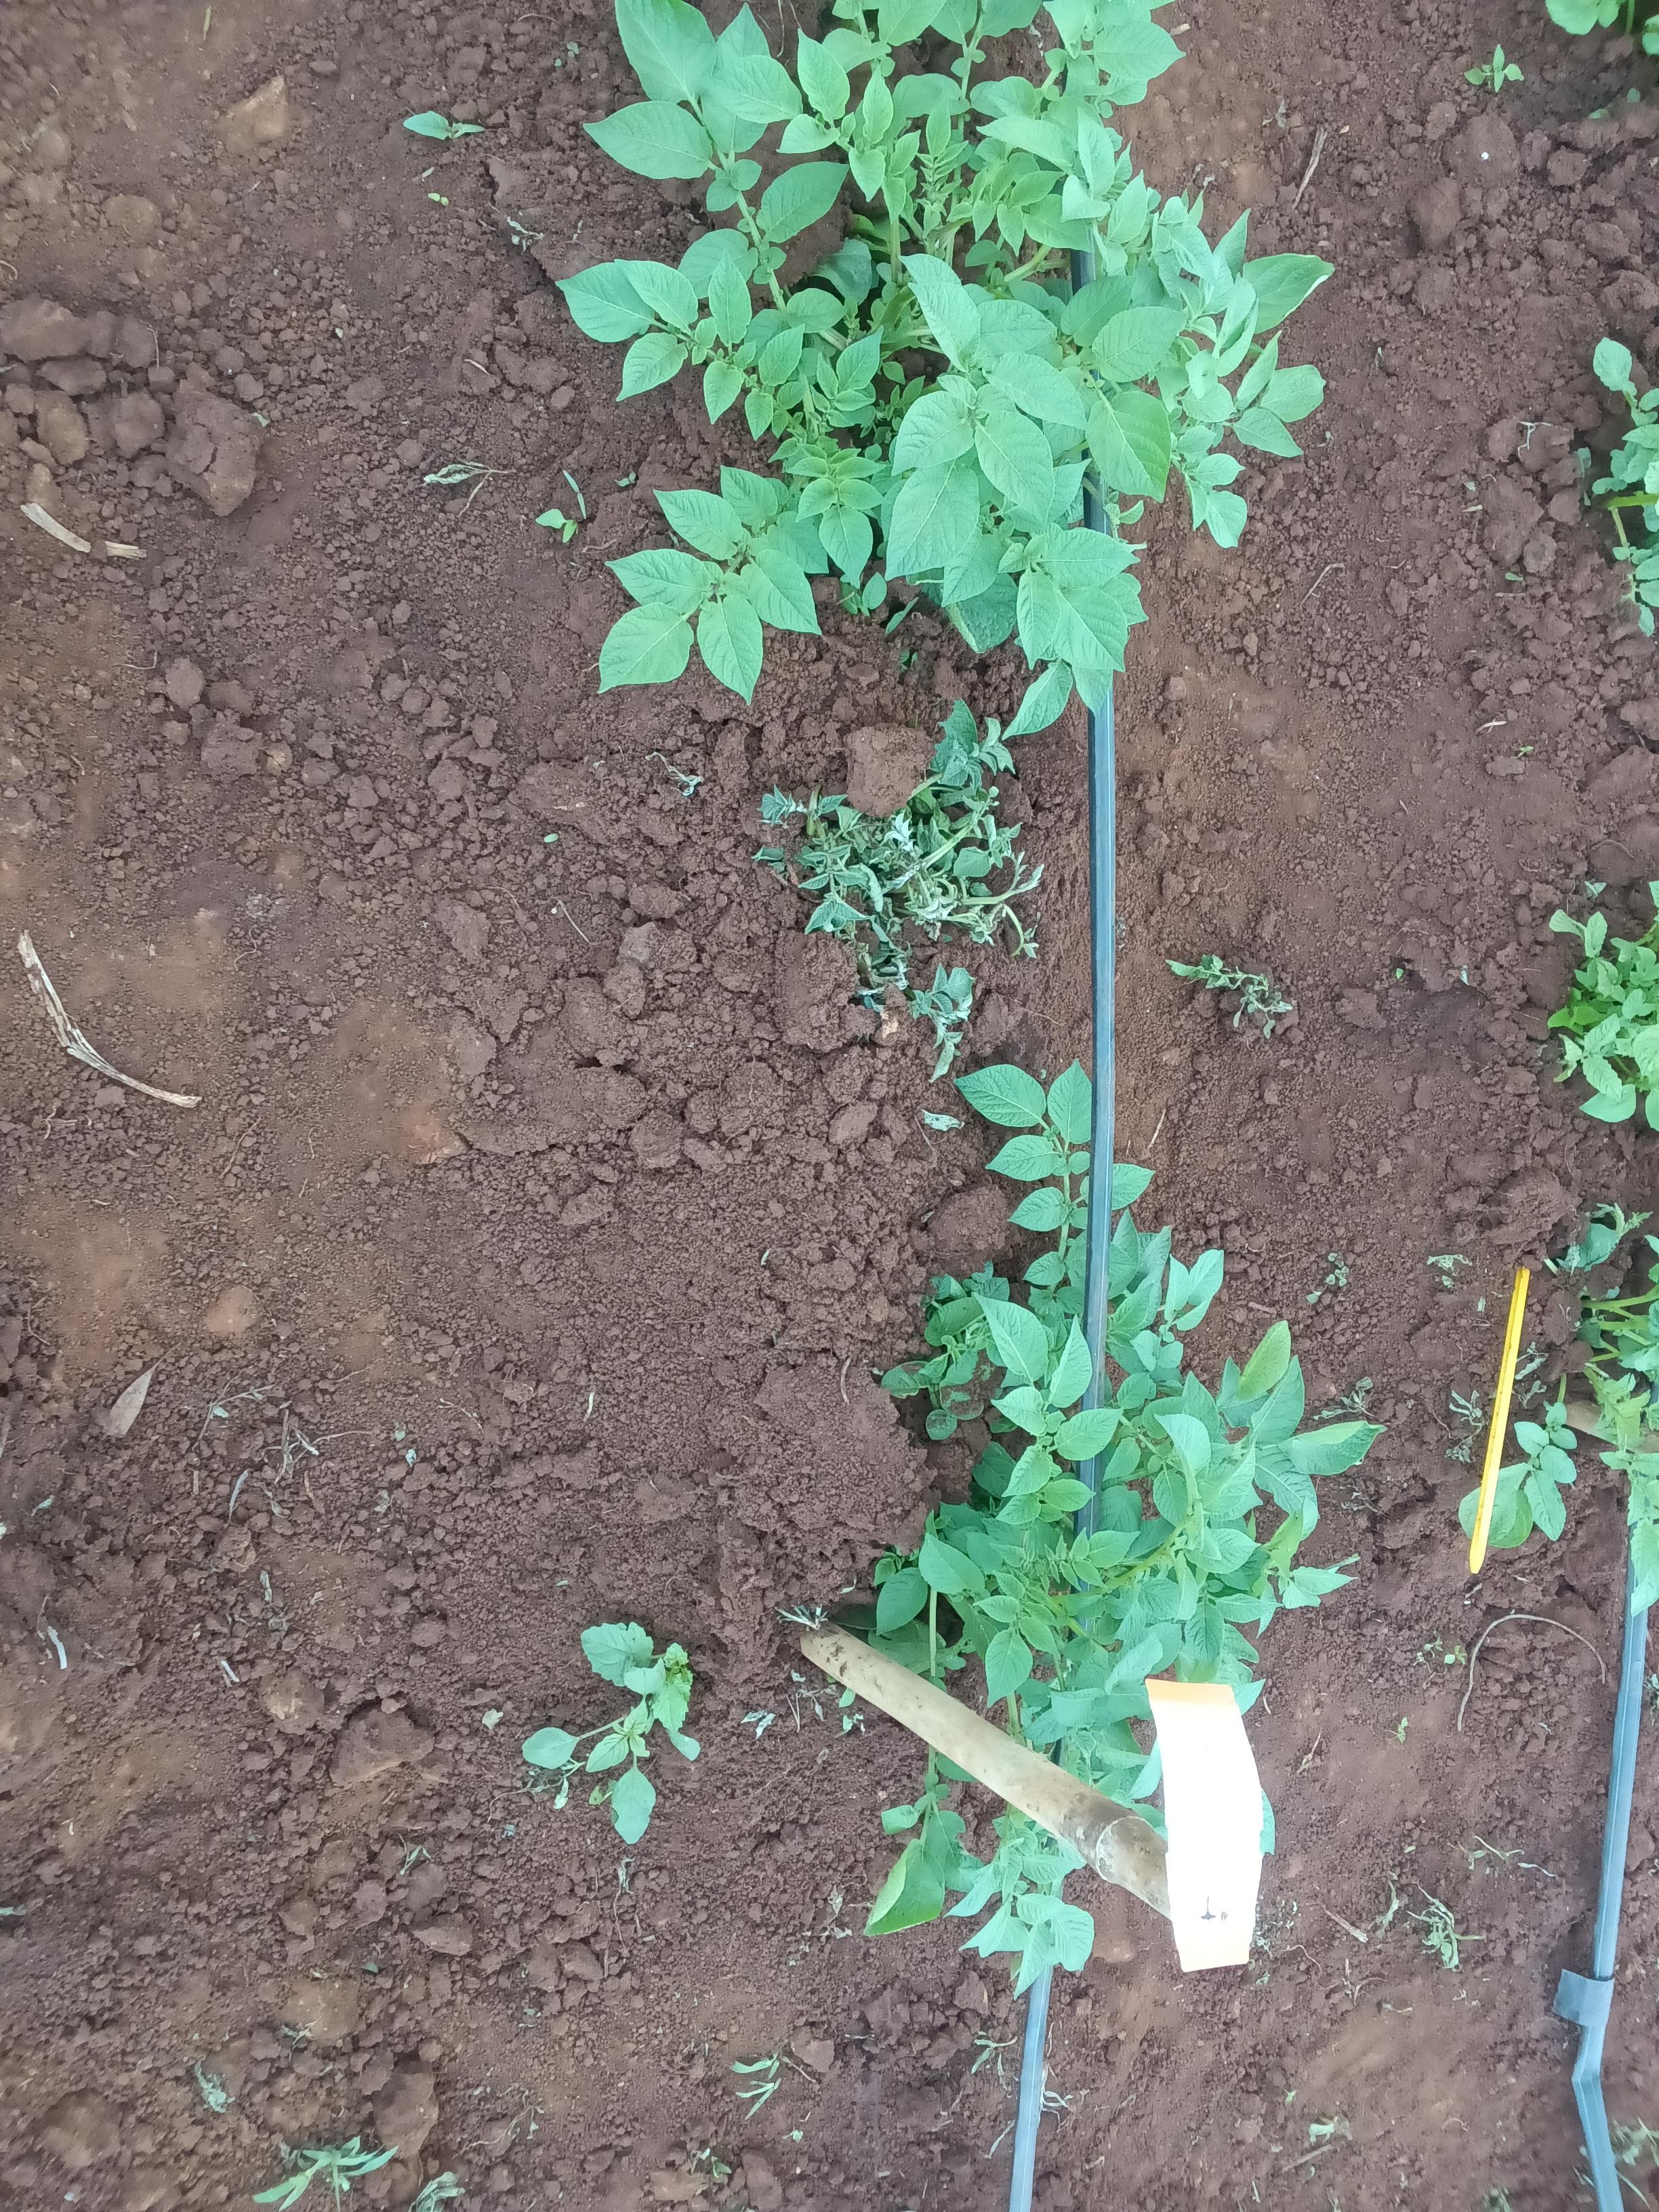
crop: potato
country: Kenya
